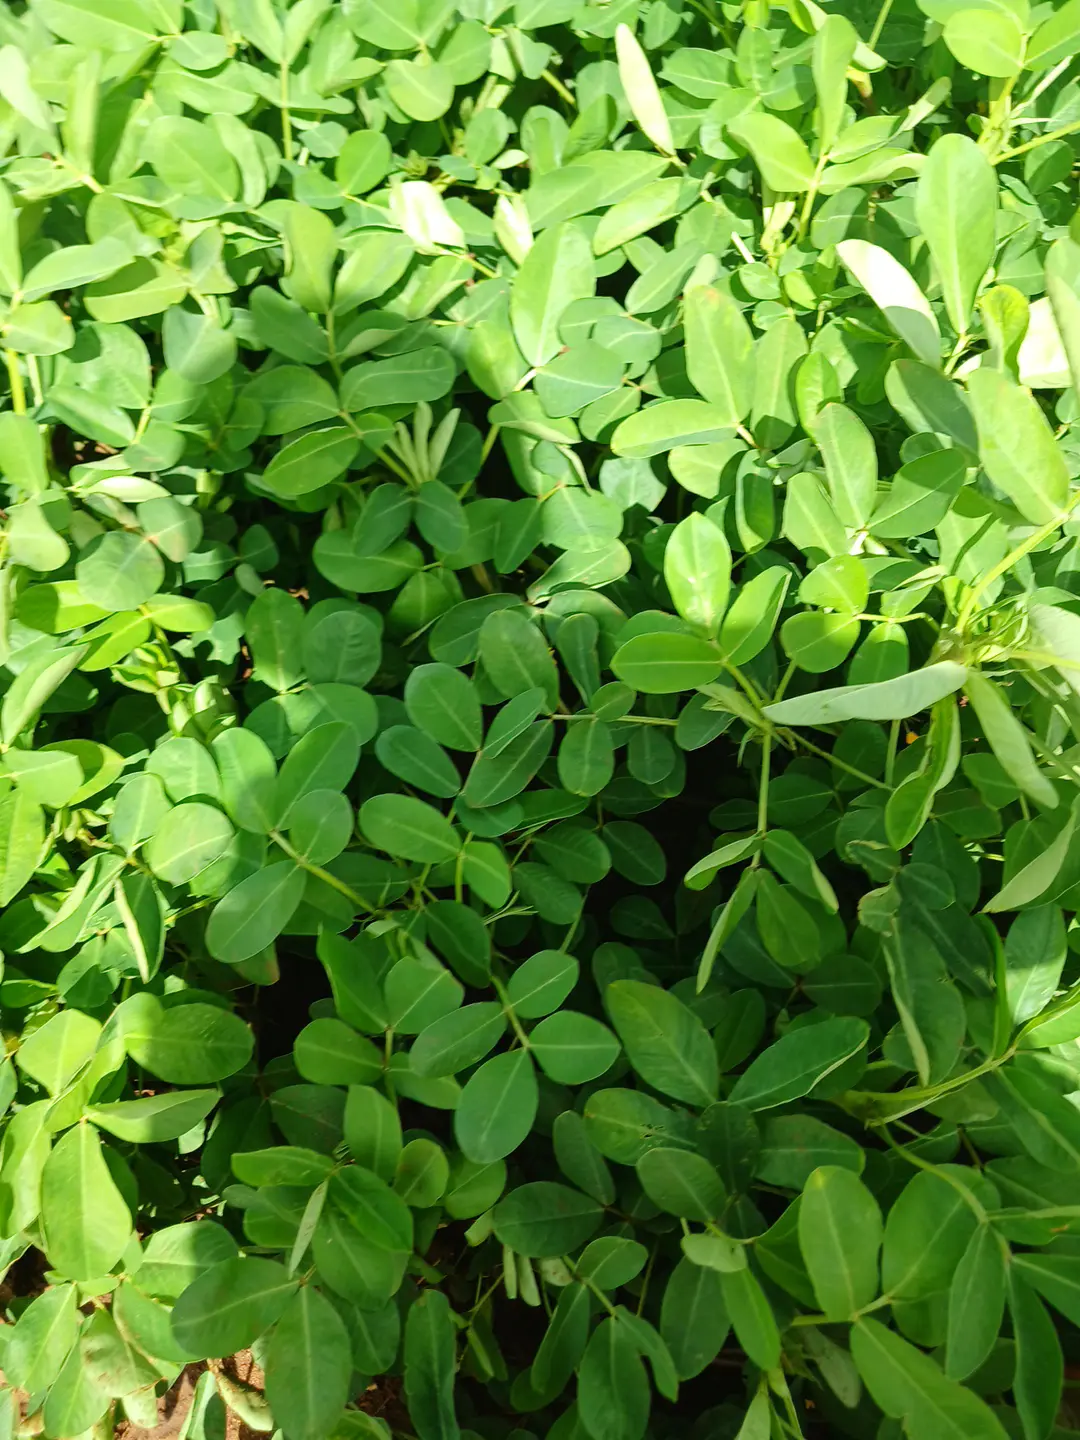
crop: groundnut
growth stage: flowering
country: Kenya
